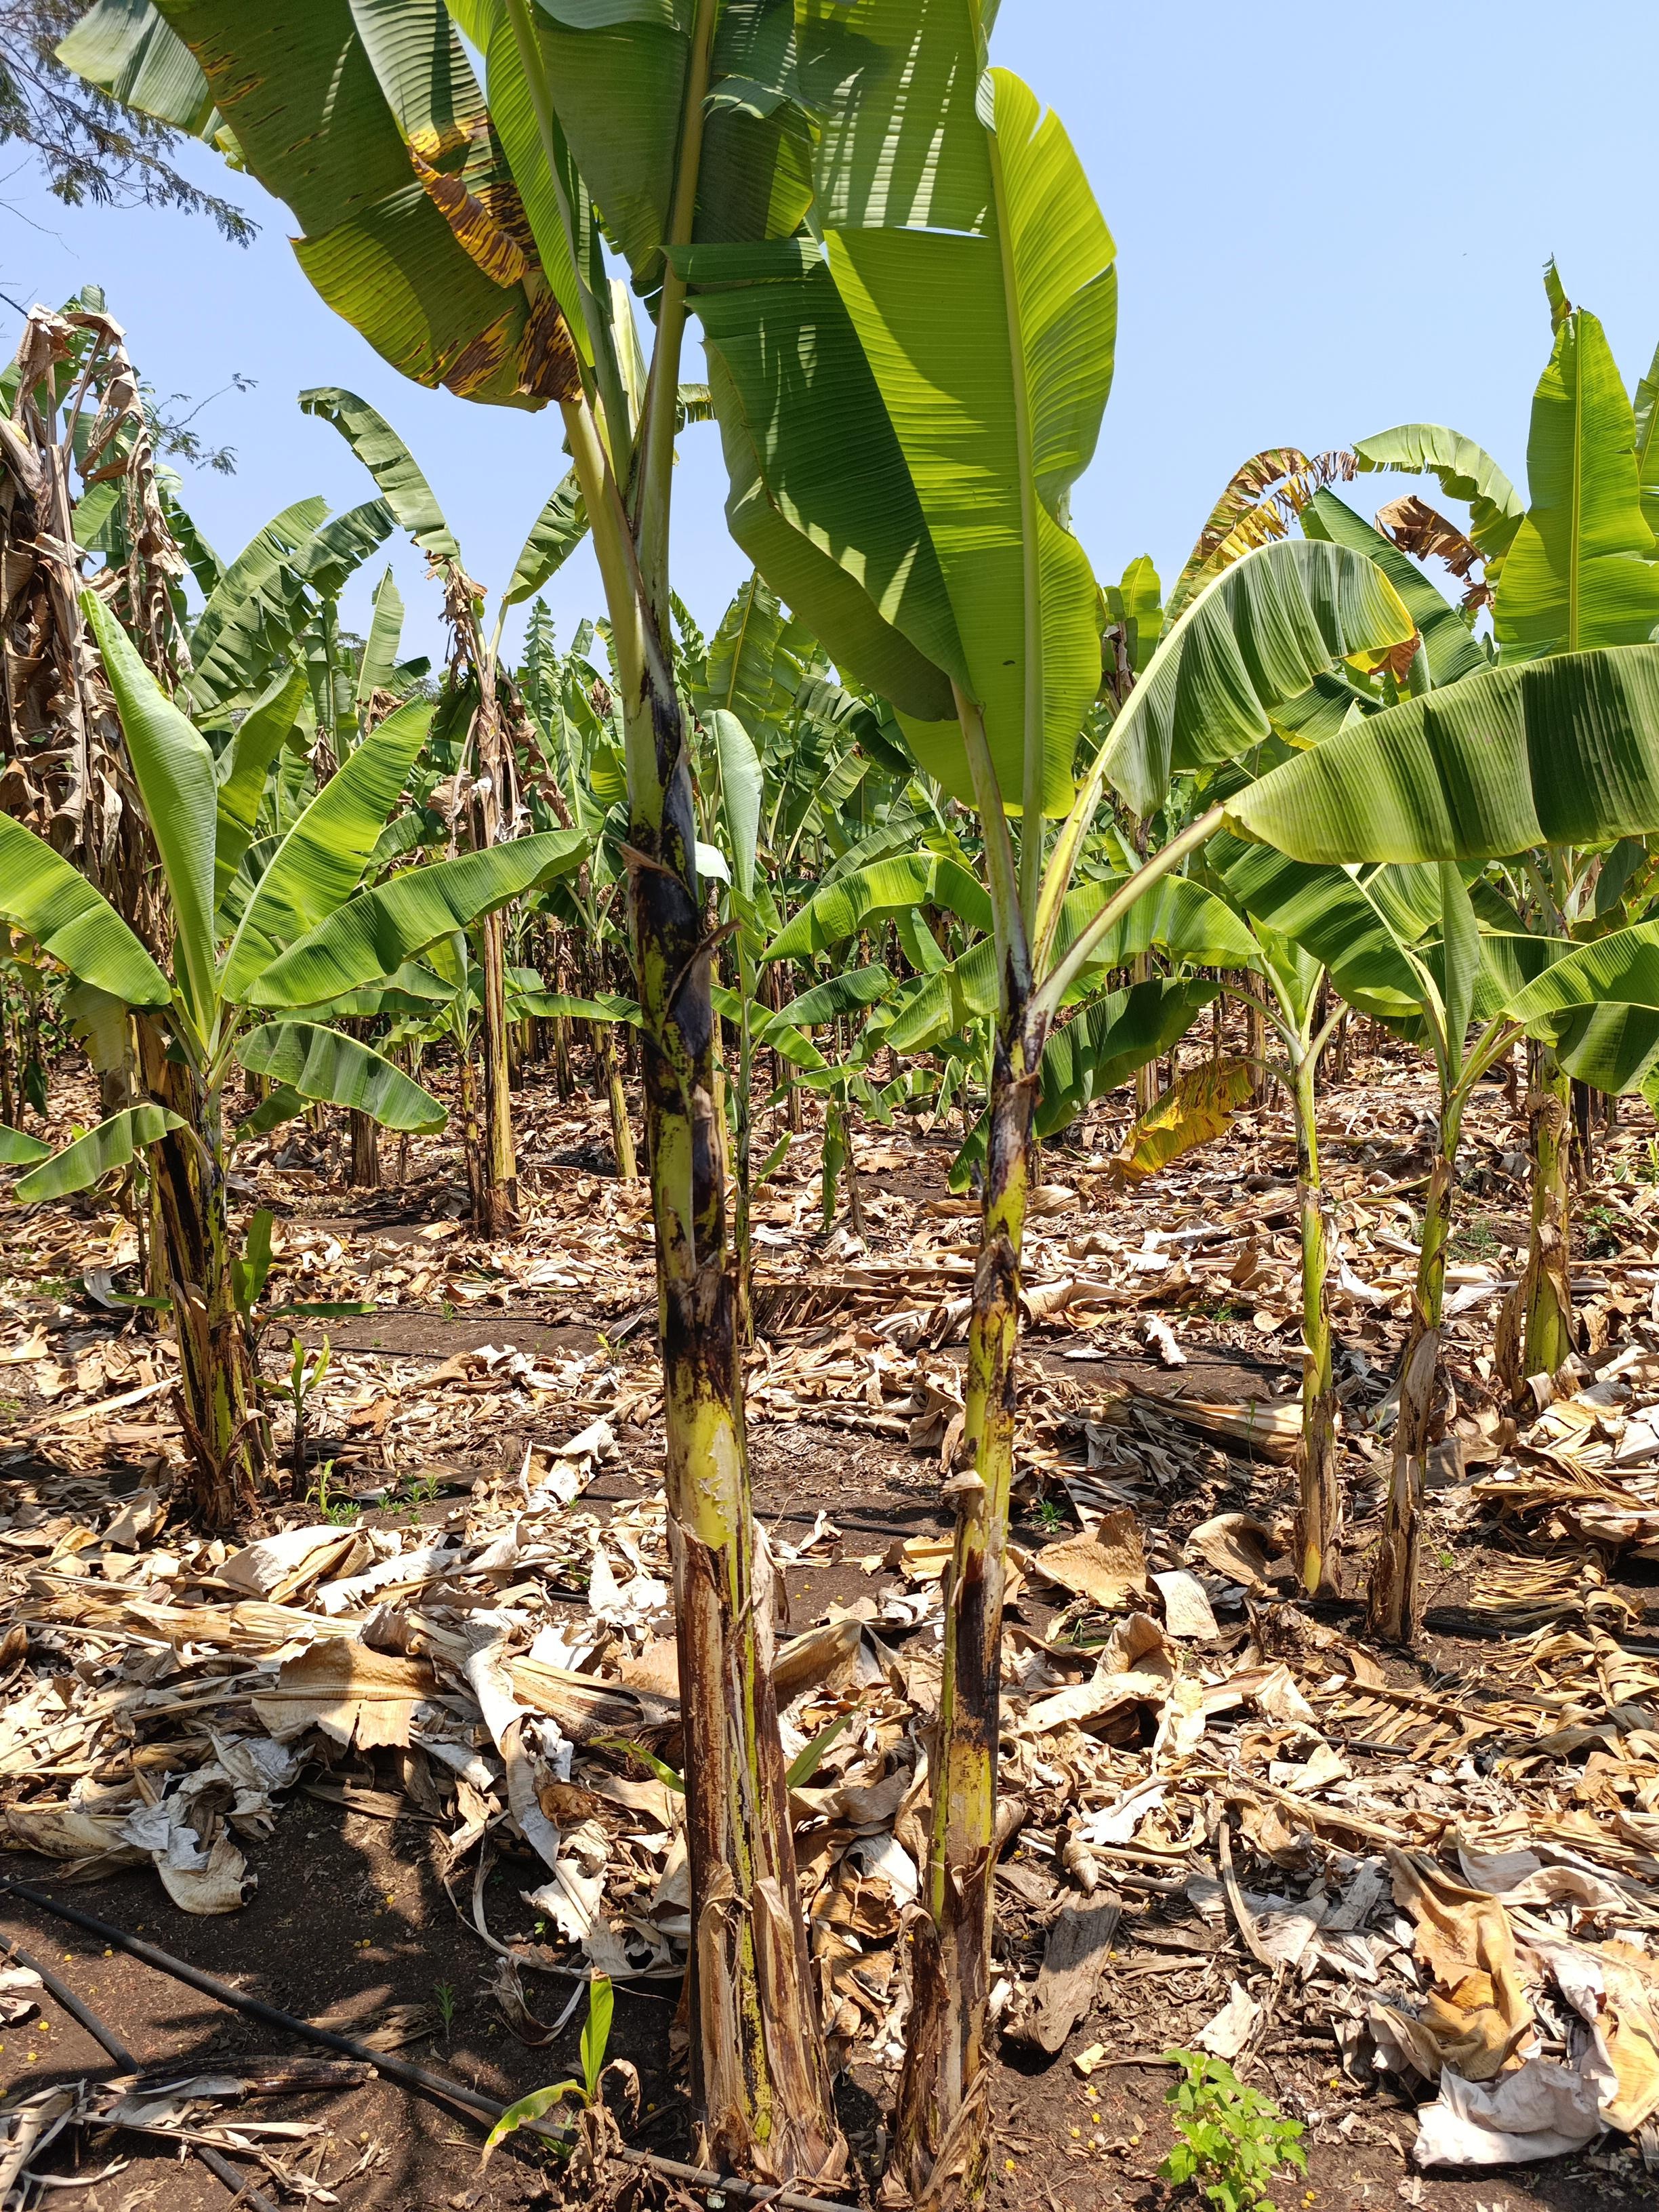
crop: banana
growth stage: vegetative
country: Tanzania
